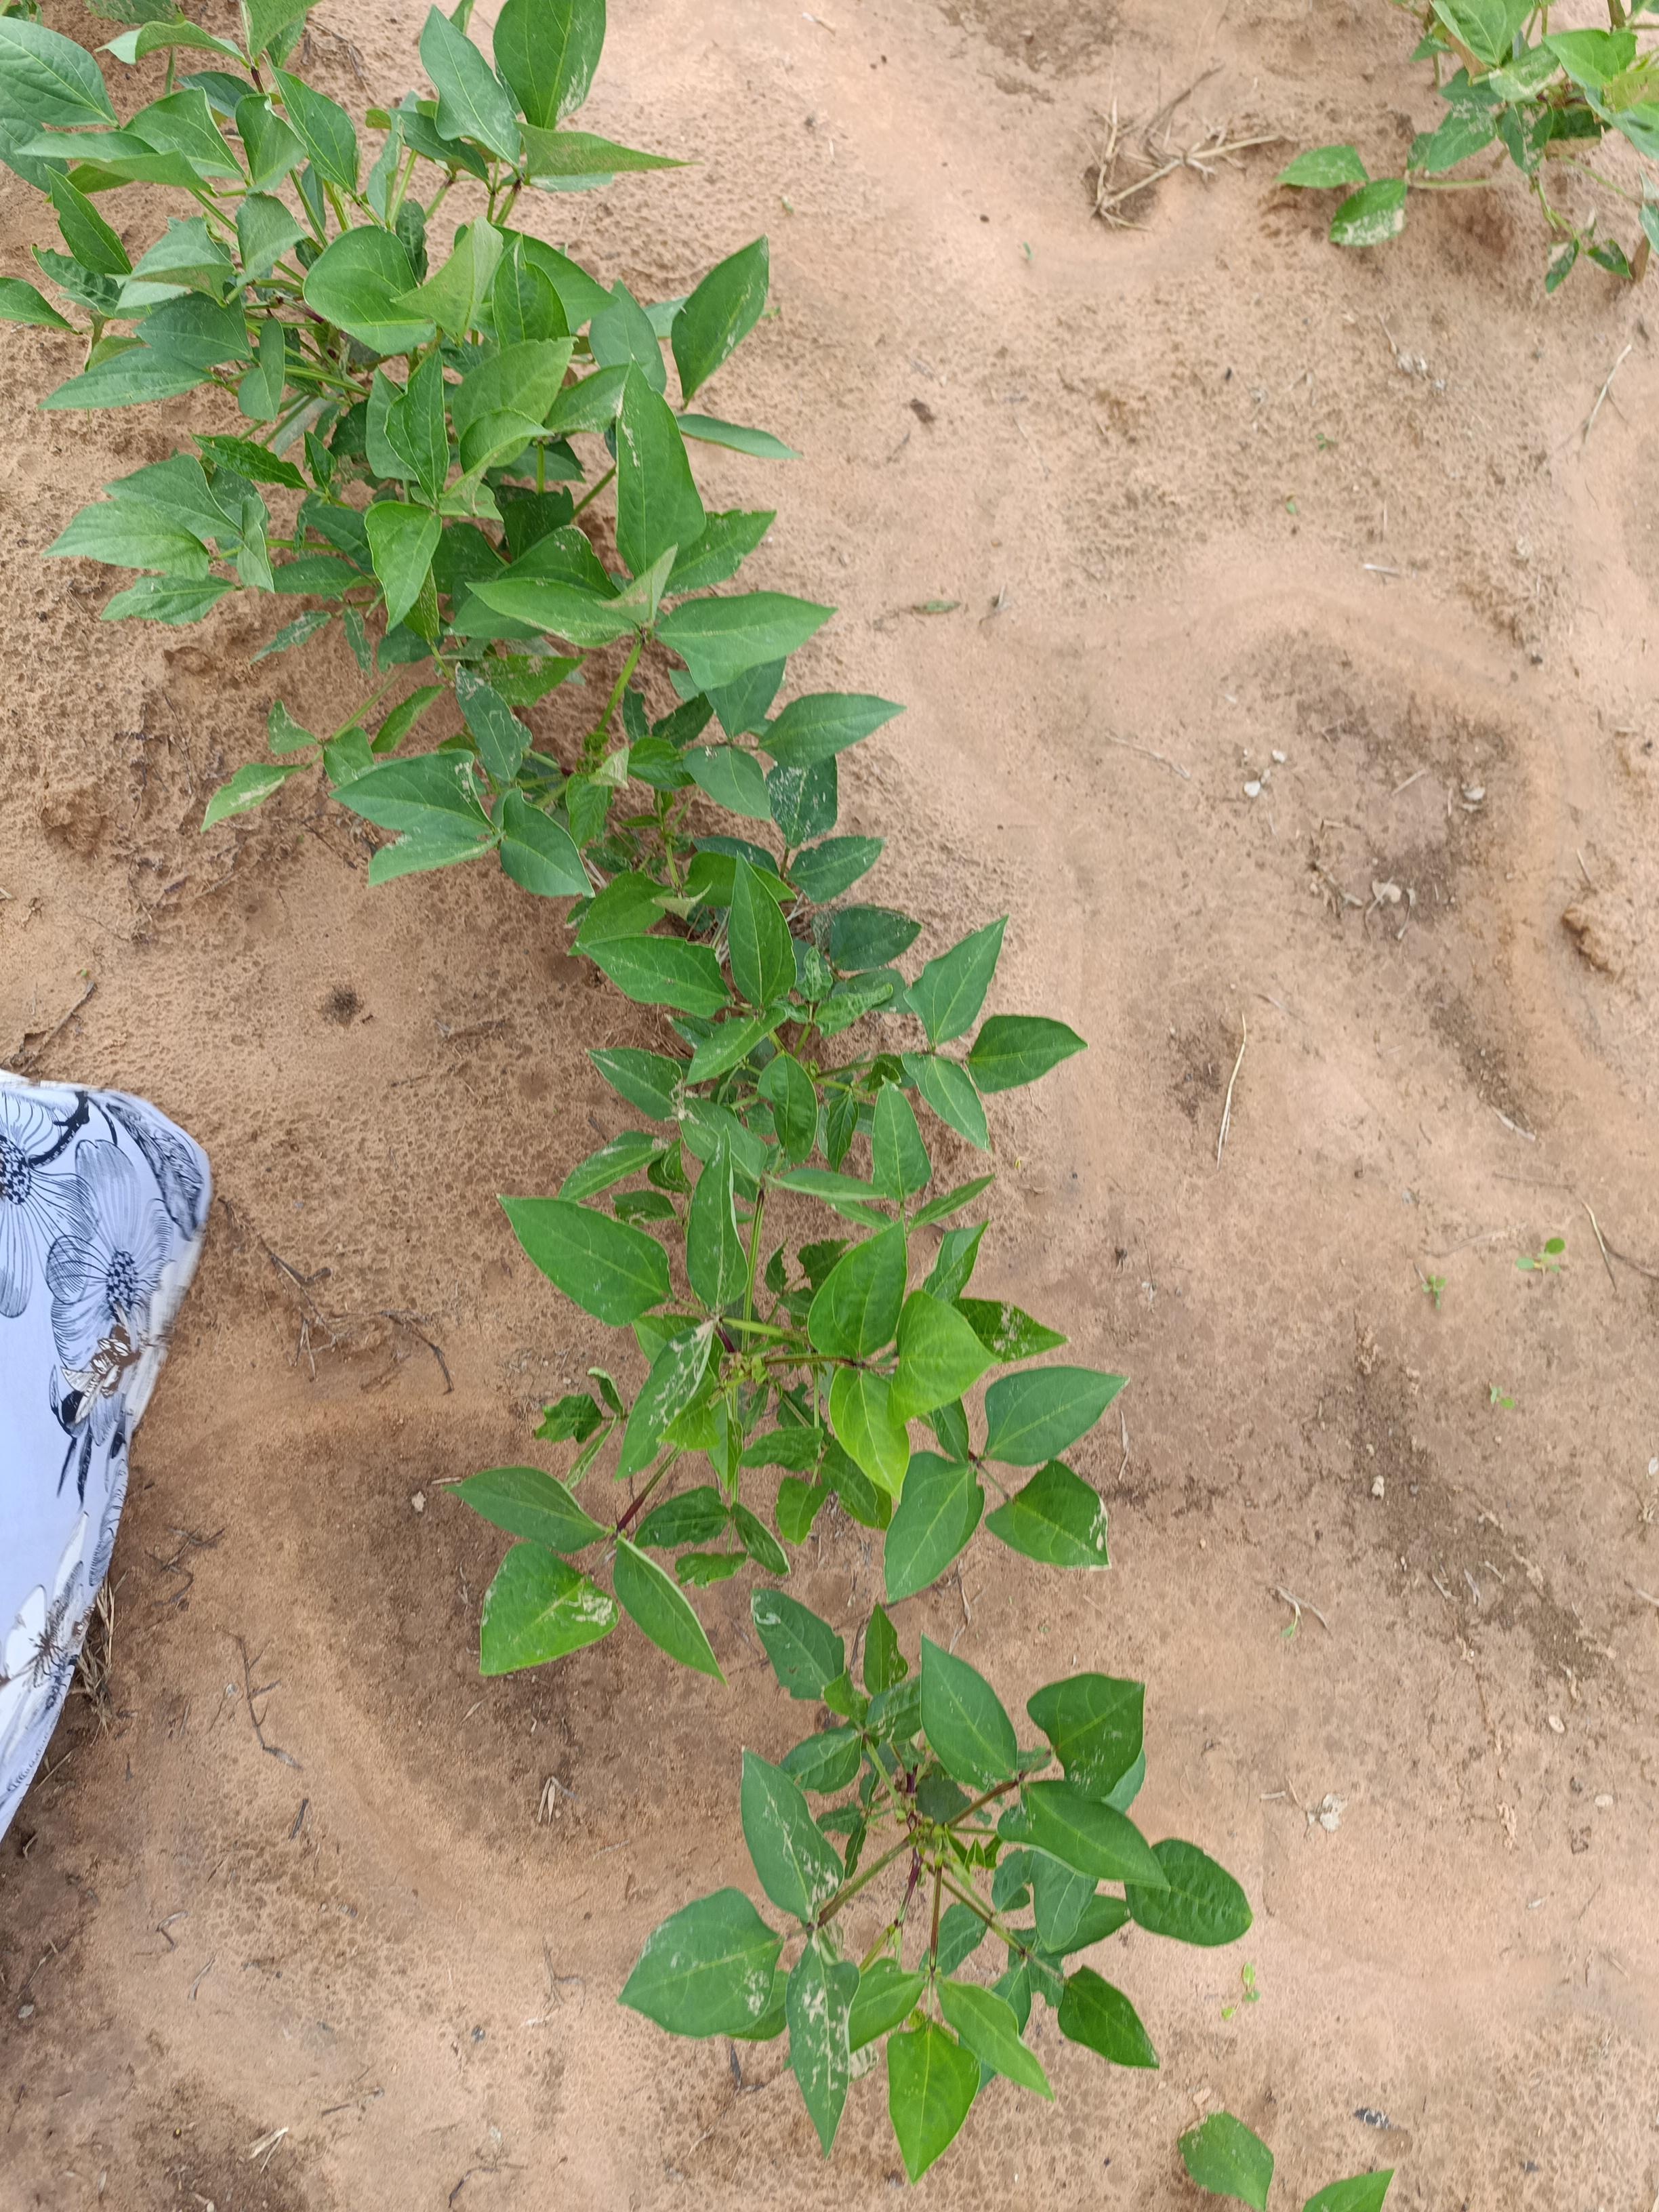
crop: cowpea
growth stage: emergence
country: Nigeria
